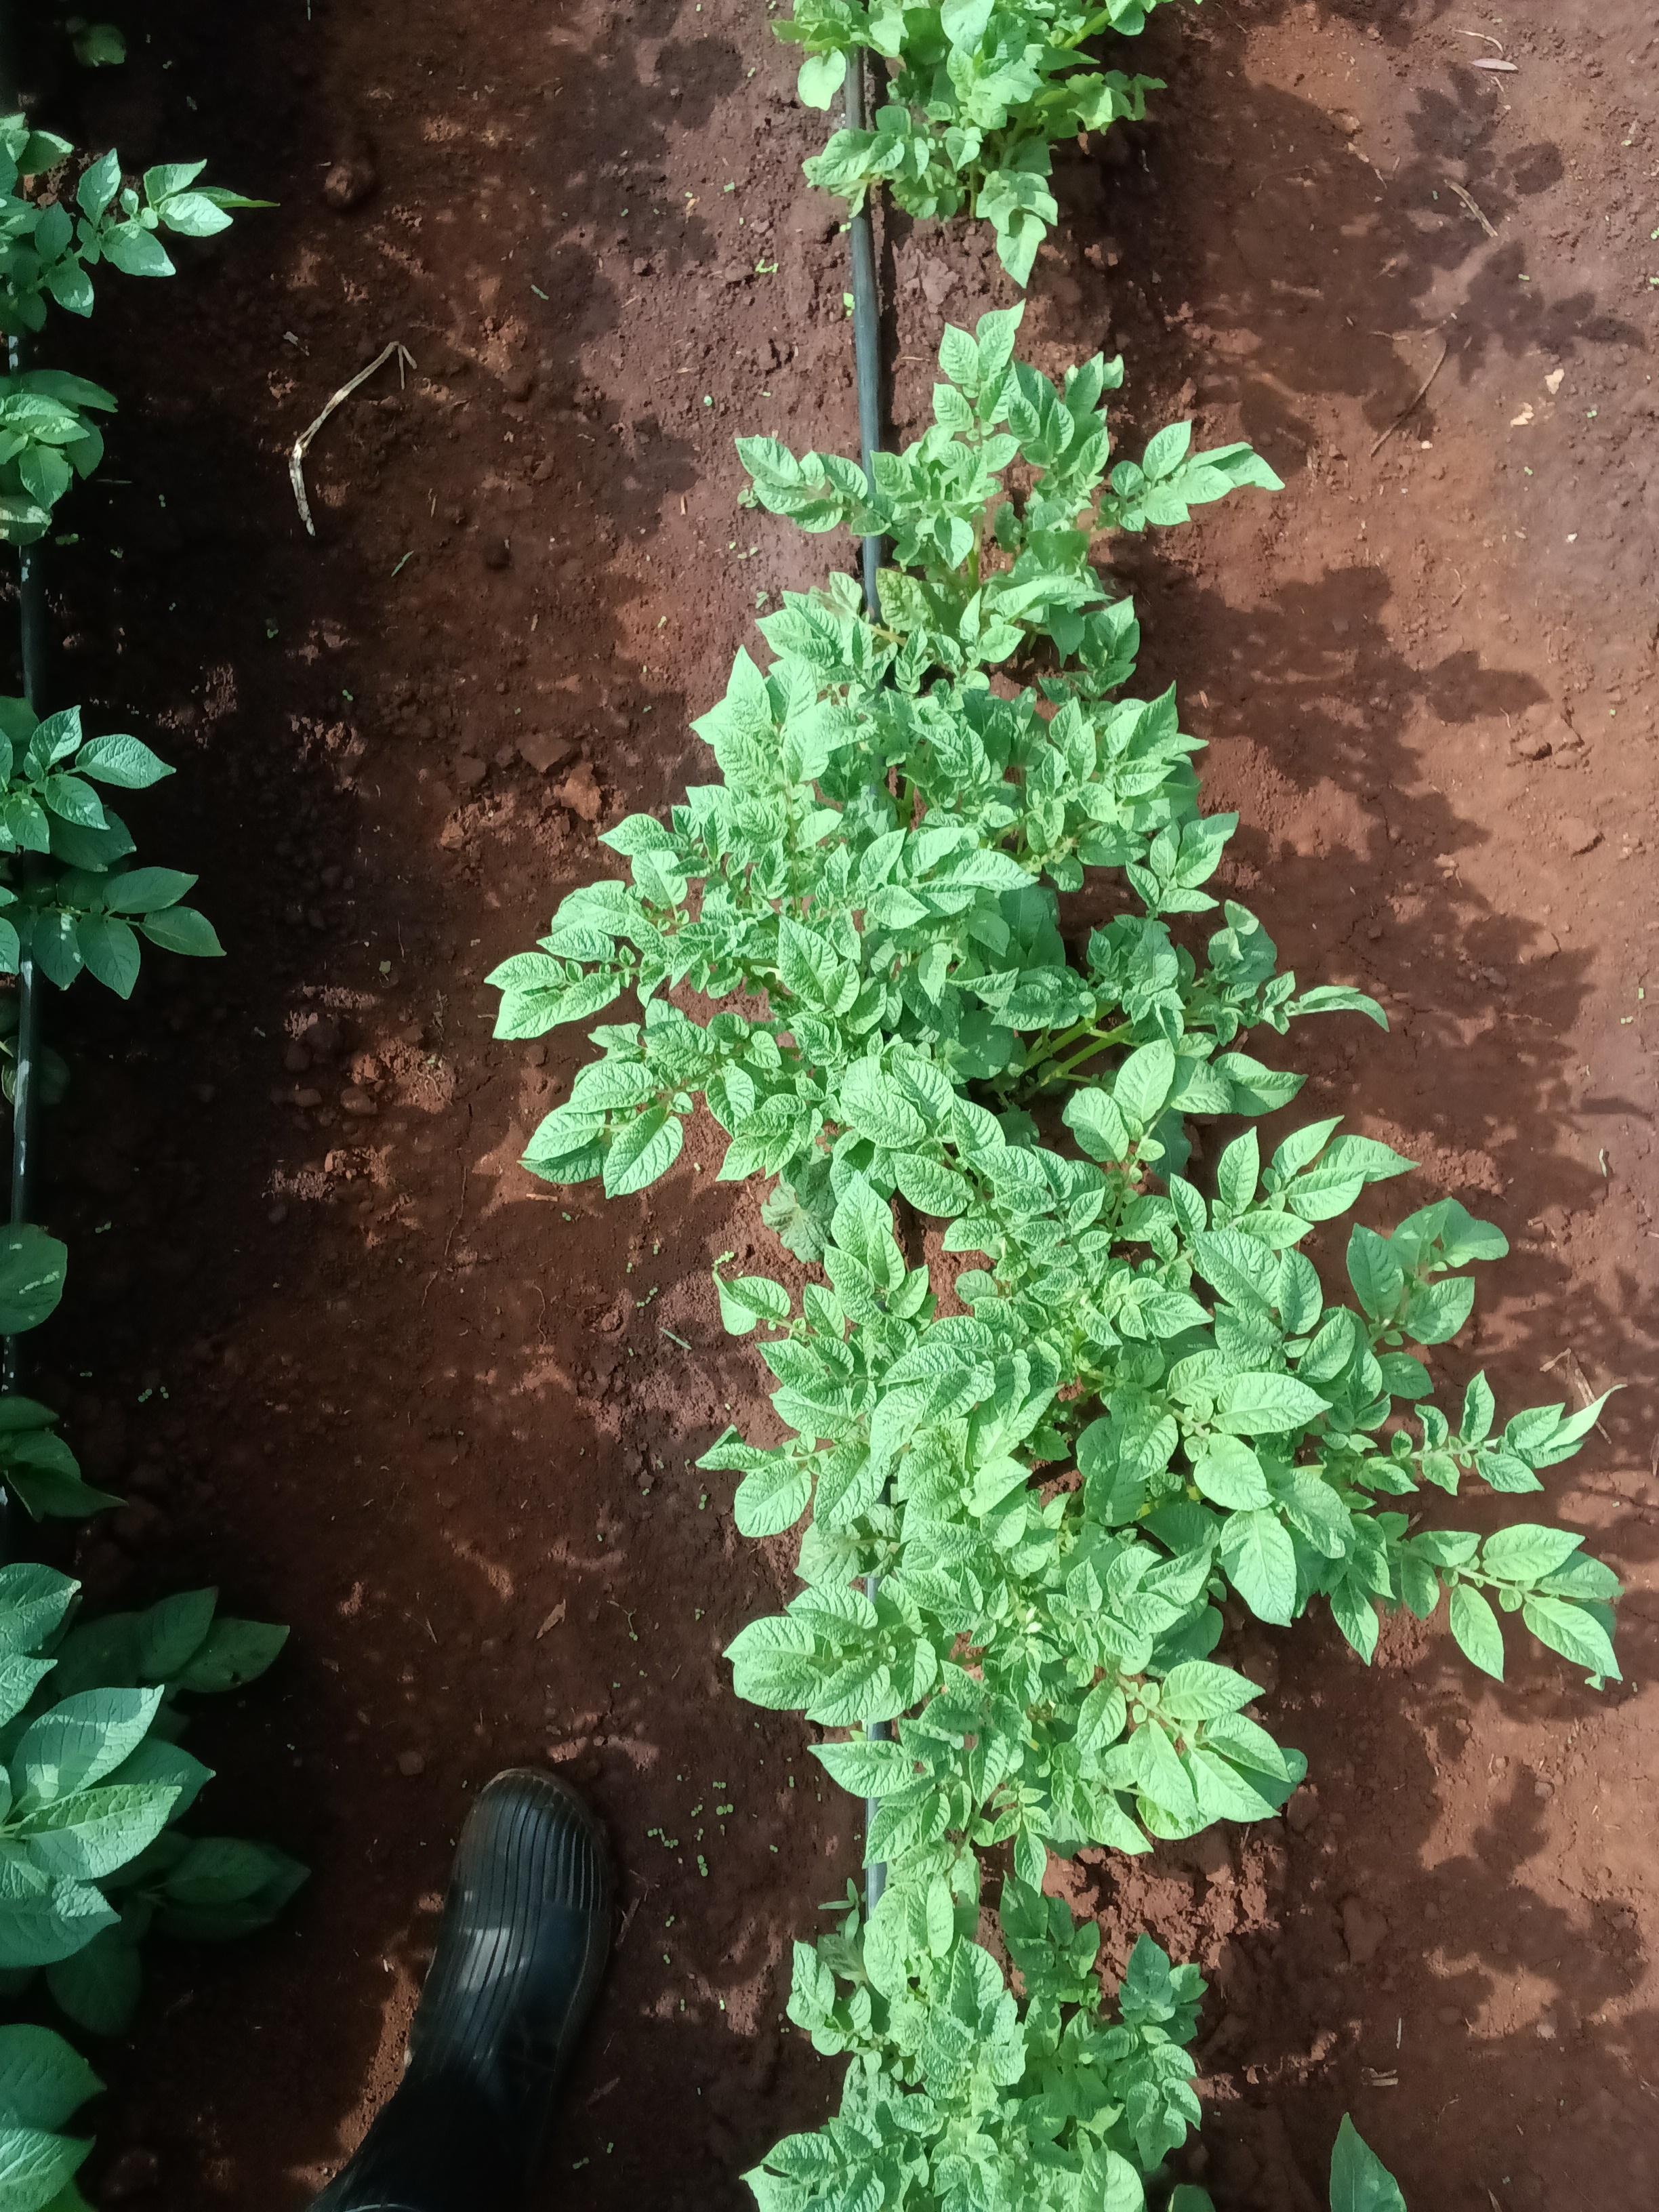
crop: potato
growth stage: vegetative
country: Kenya
